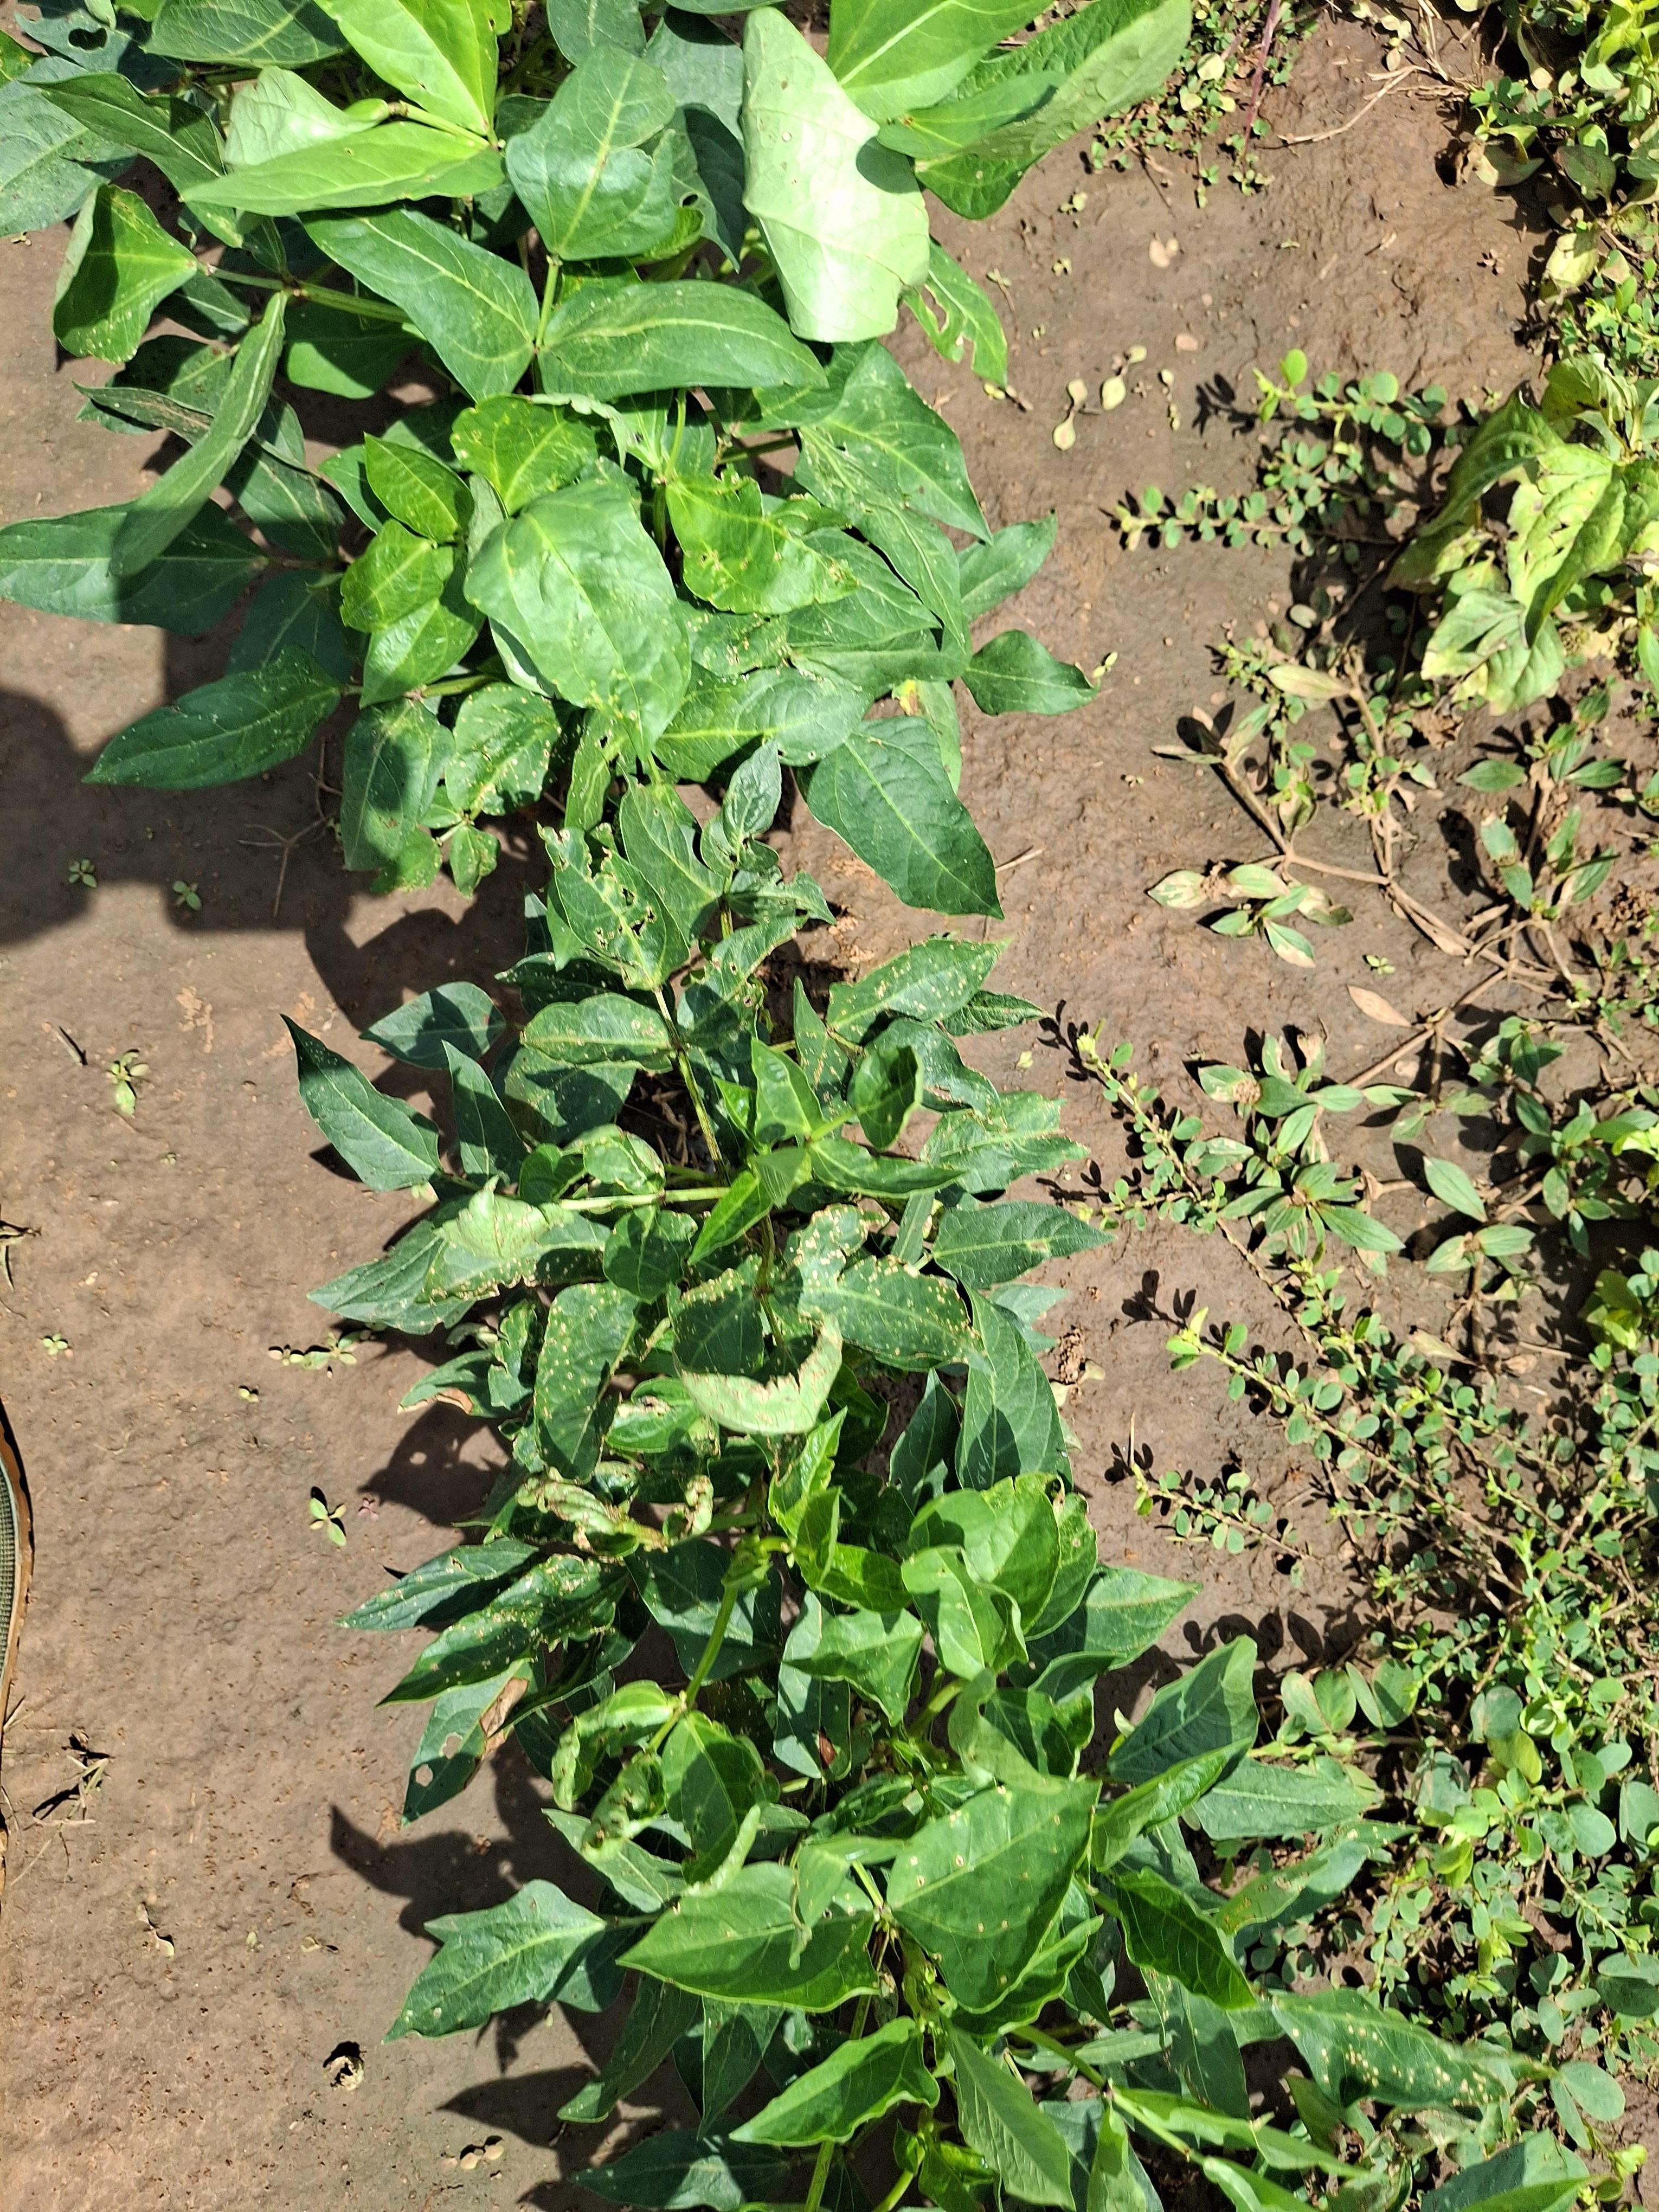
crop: cowpea
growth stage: vegetative
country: Nigeria
